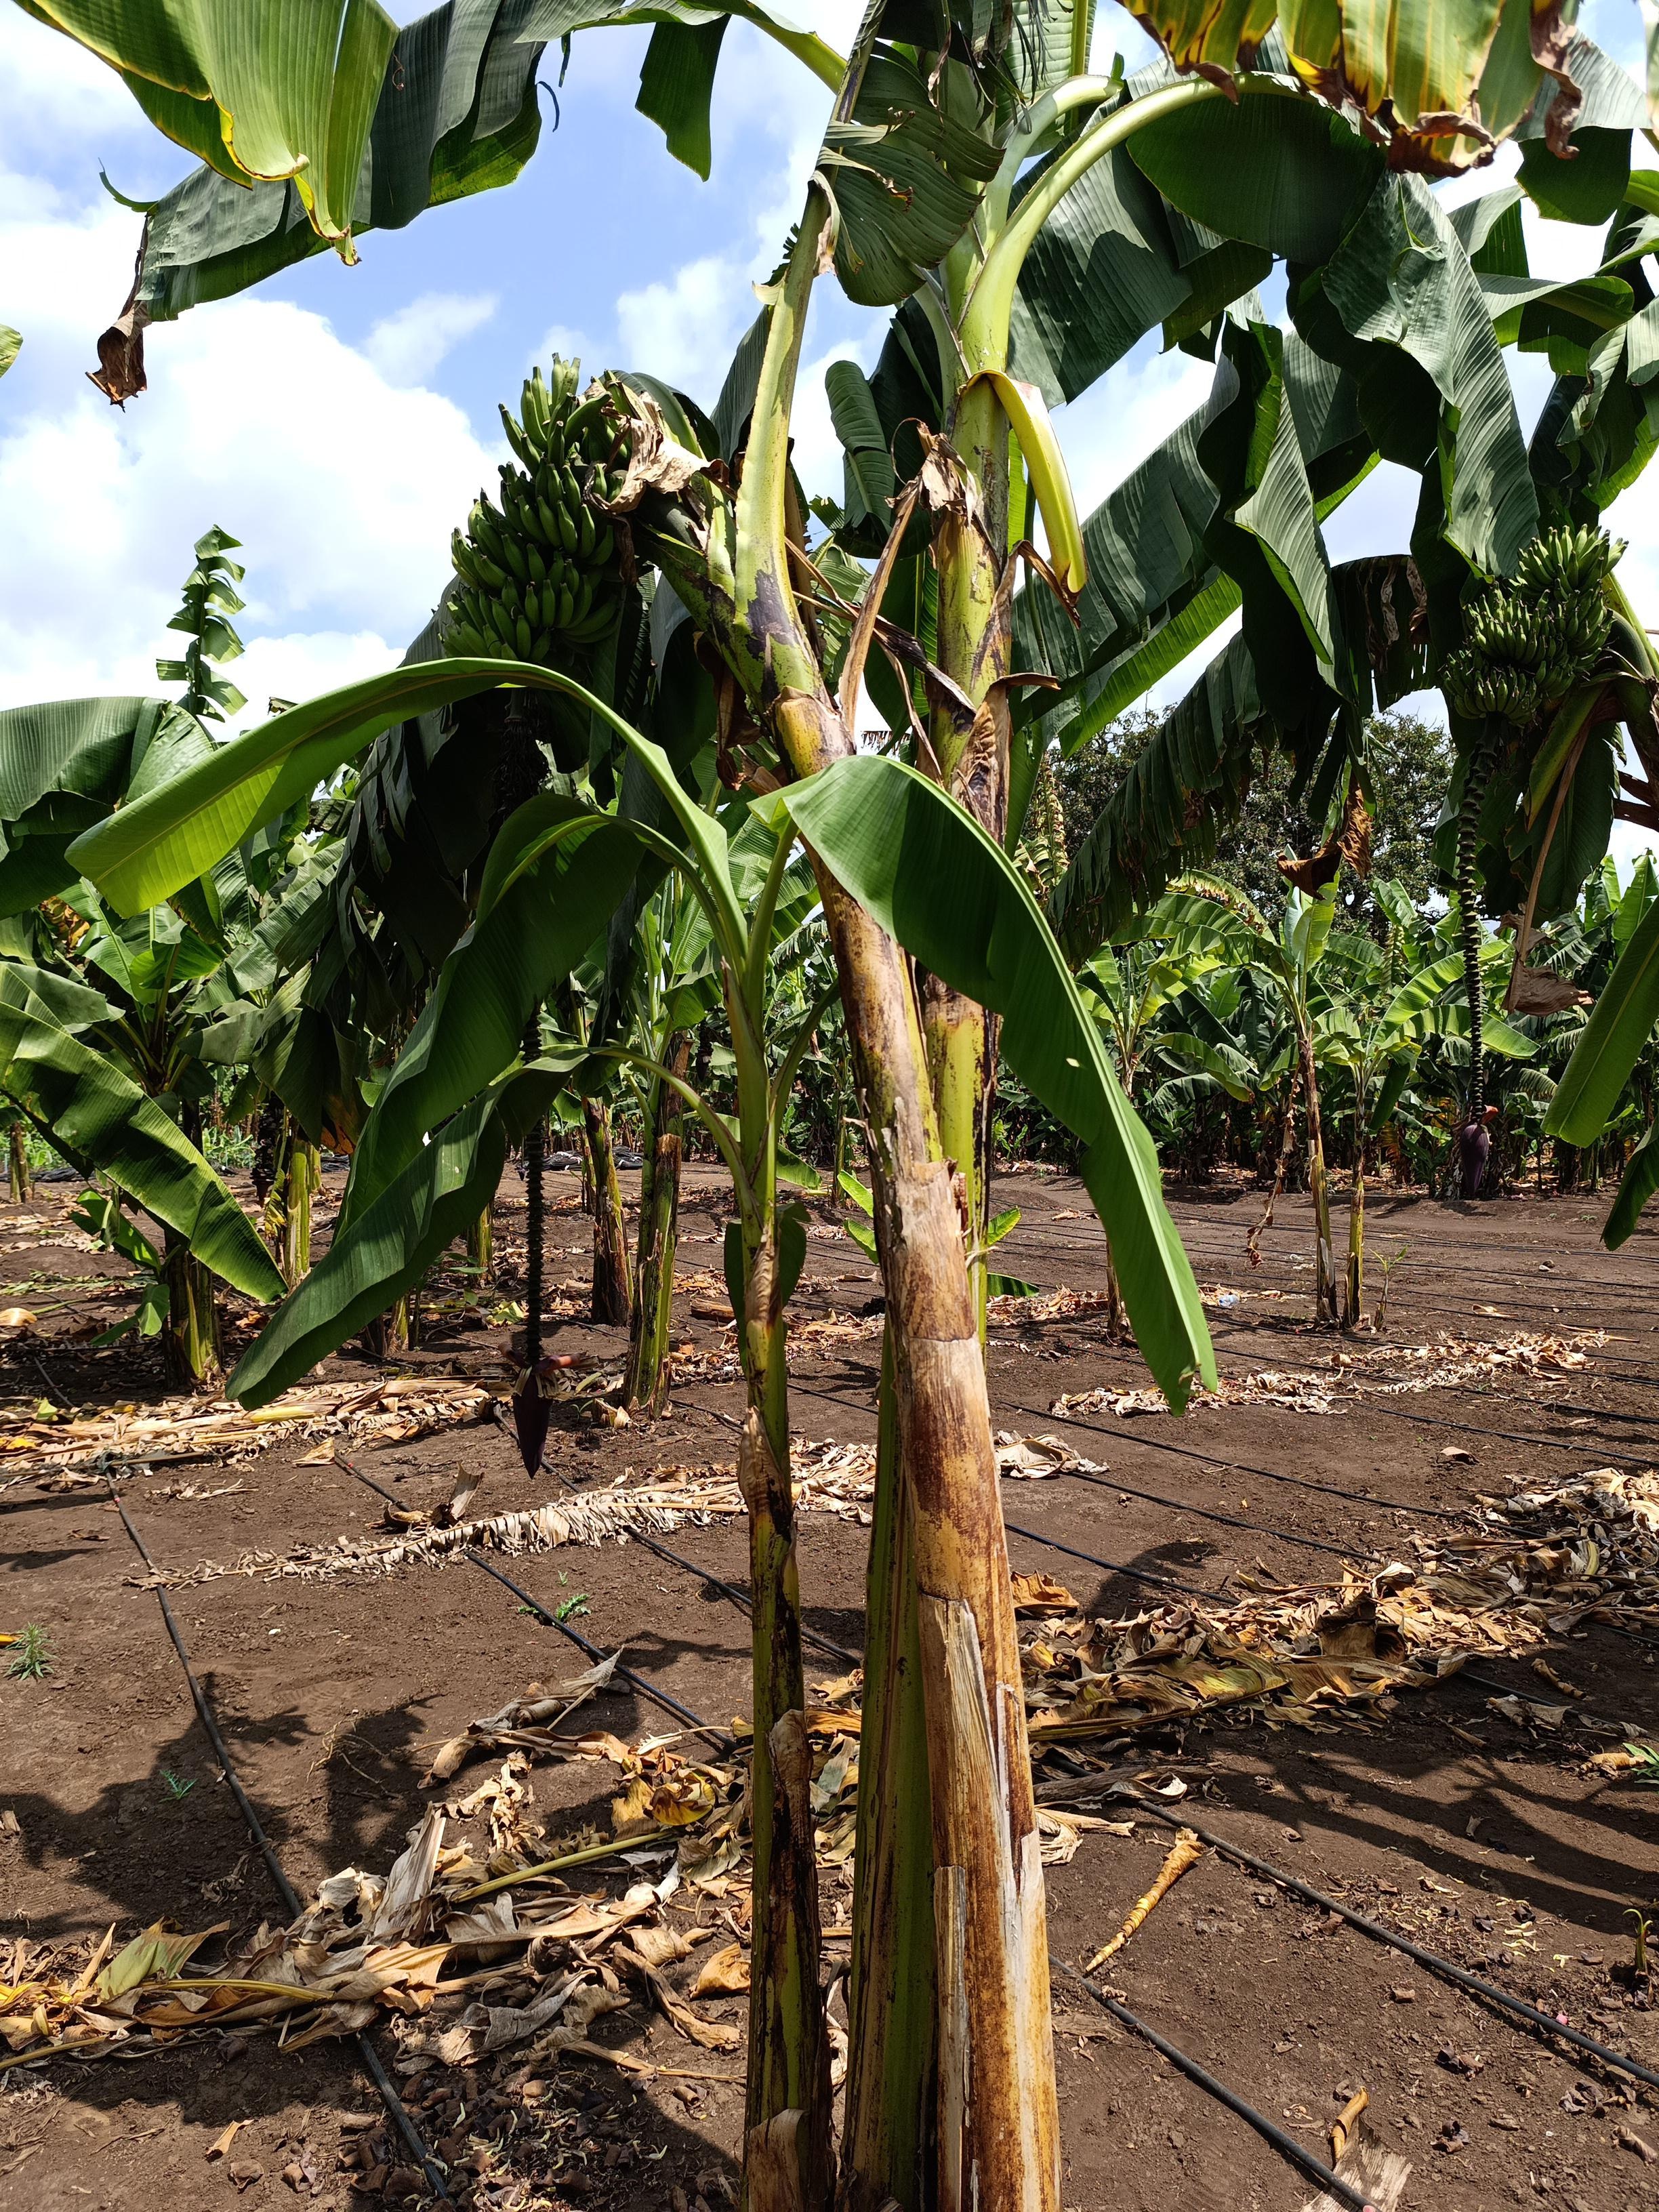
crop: banana
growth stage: development fruit
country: Tanzania
